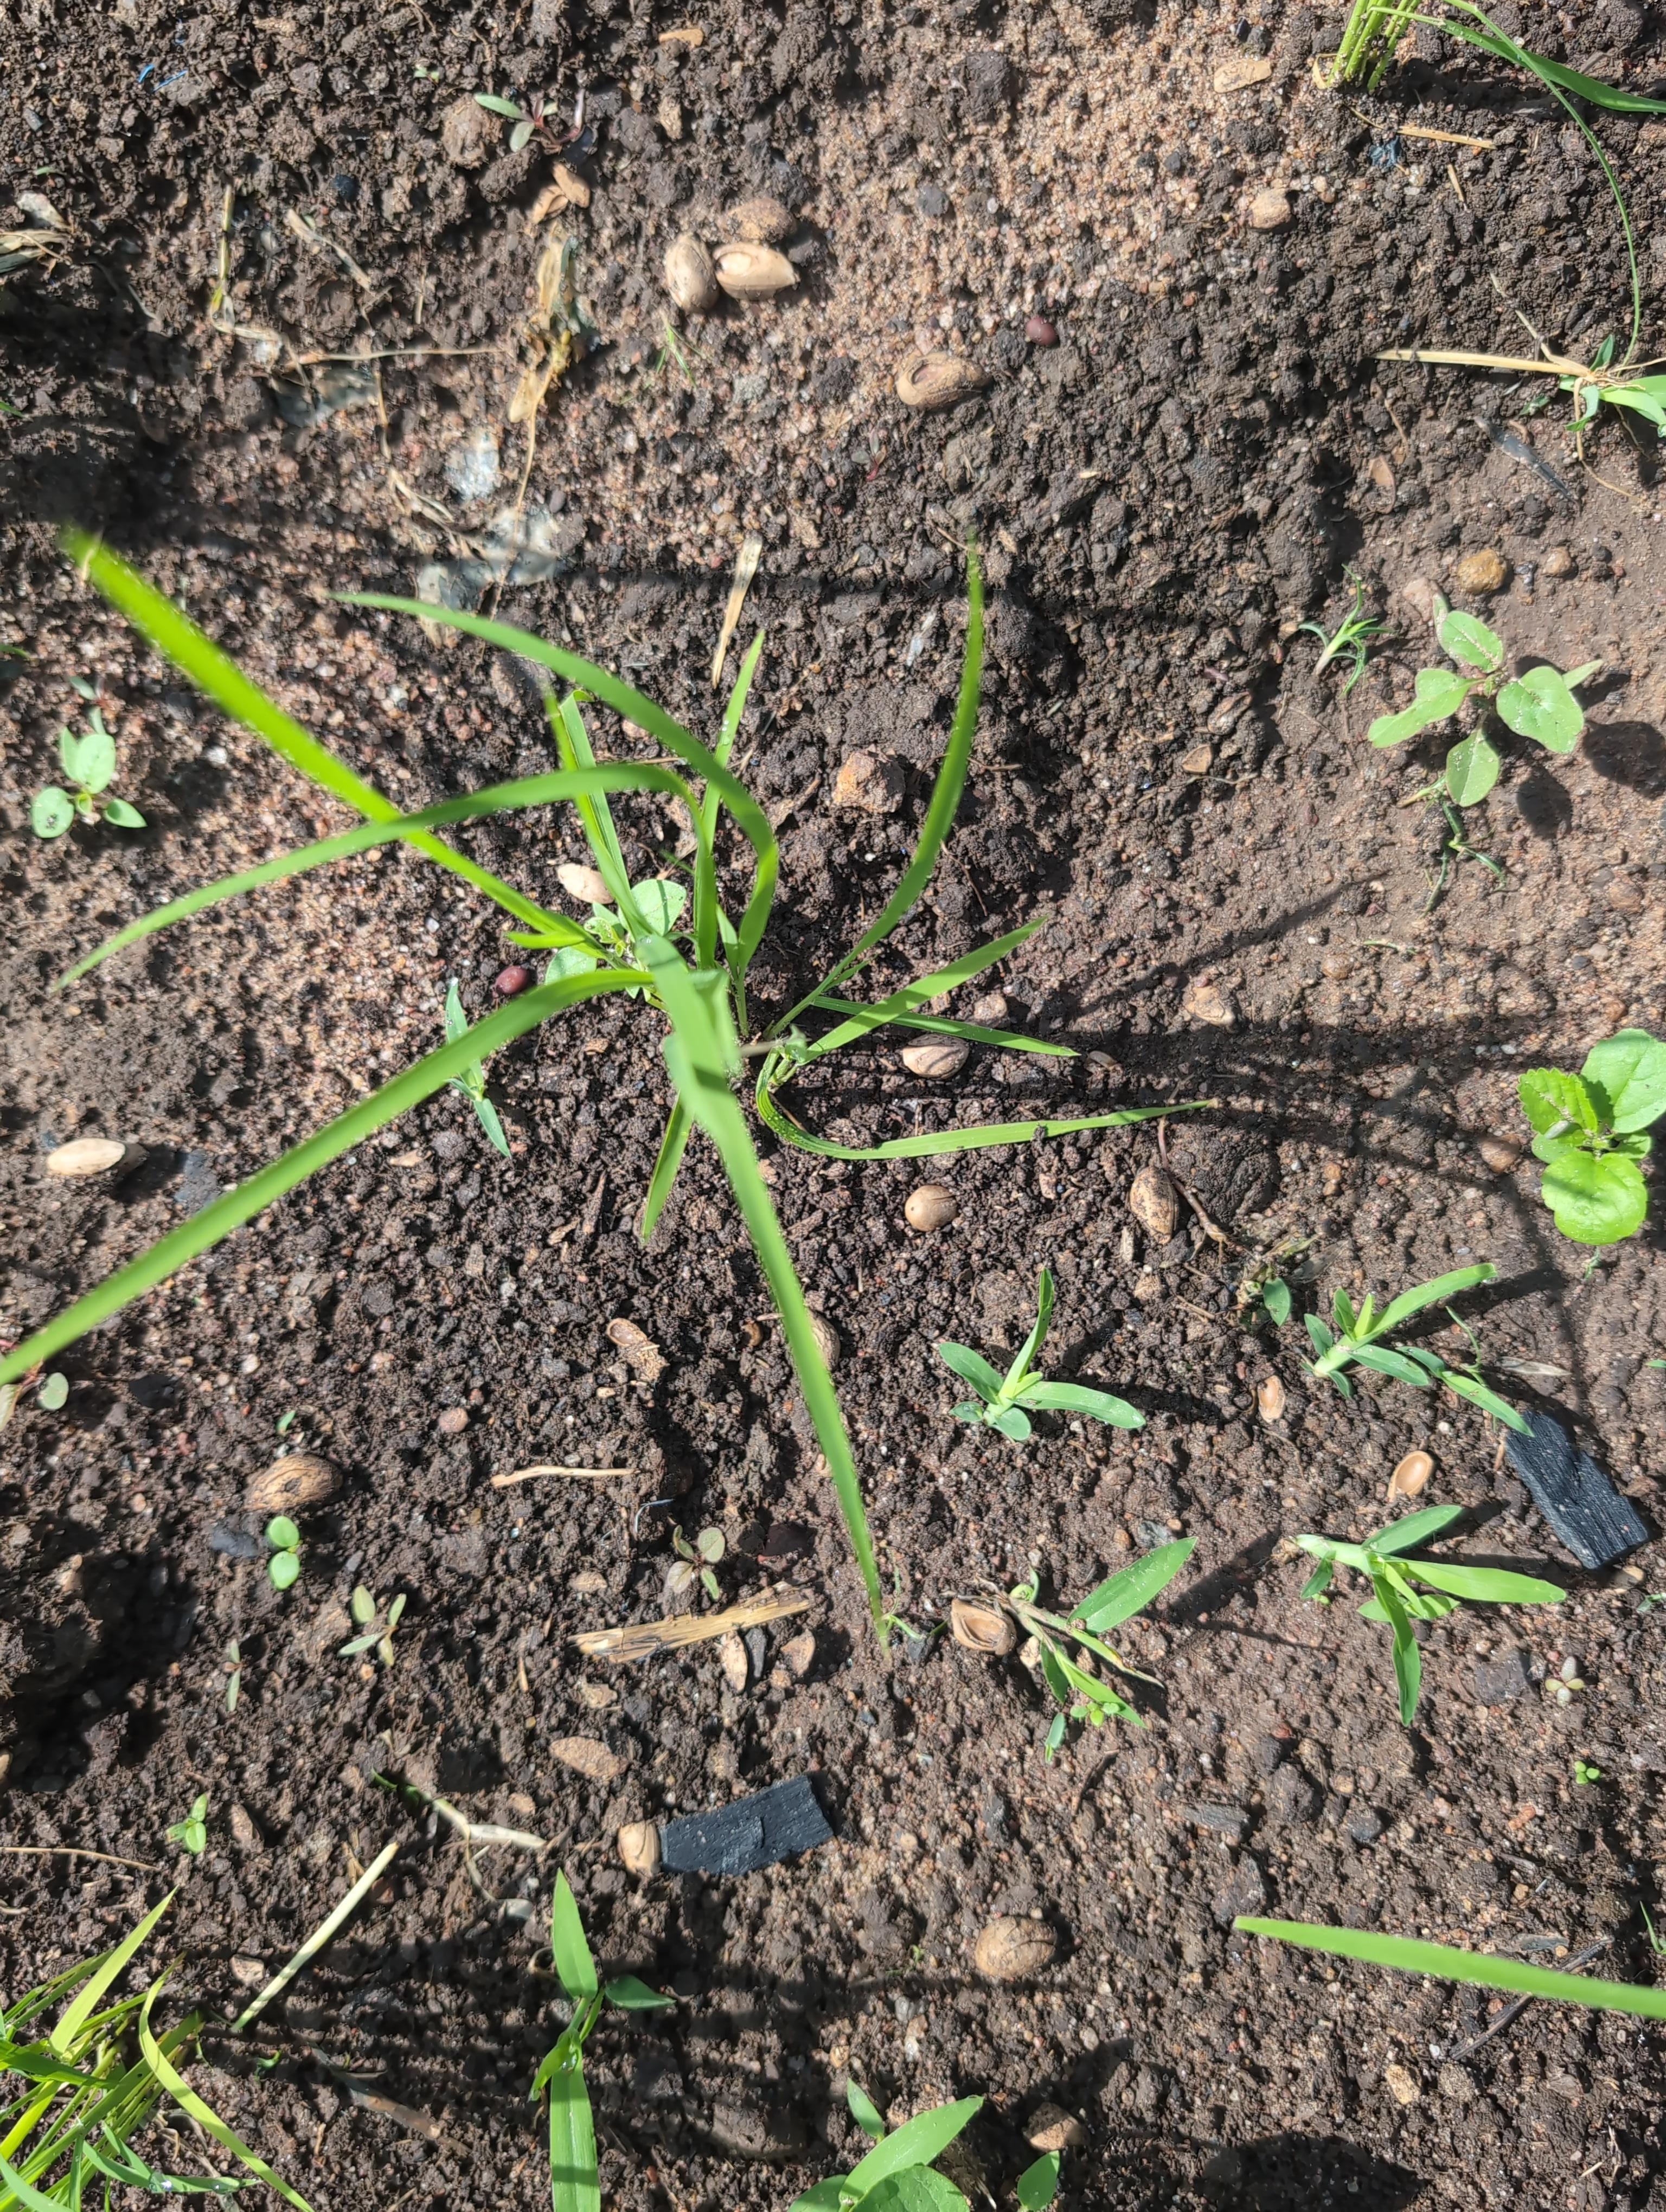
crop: rice
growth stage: establishment seedling
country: Côte d'Ivoire
